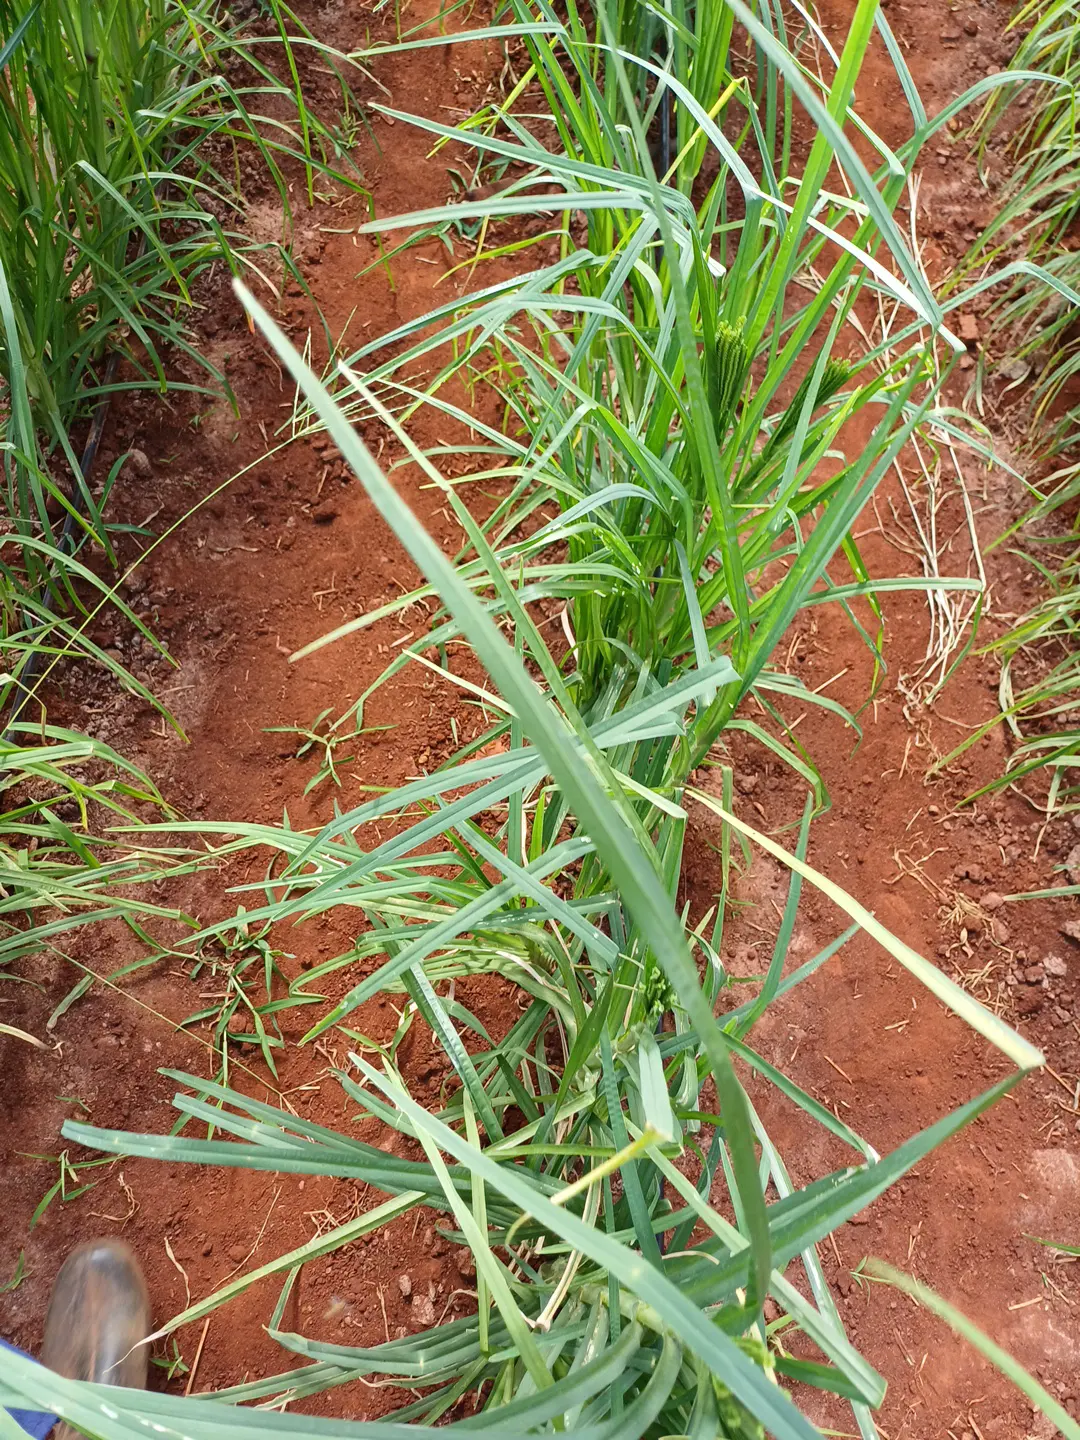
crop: finger millet
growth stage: flowering
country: Kenya
